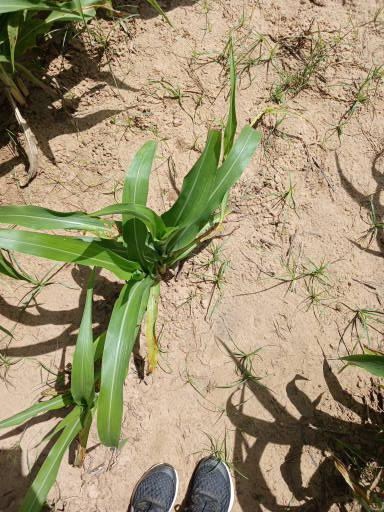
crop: sorghum
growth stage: vegetative
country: Senegal
